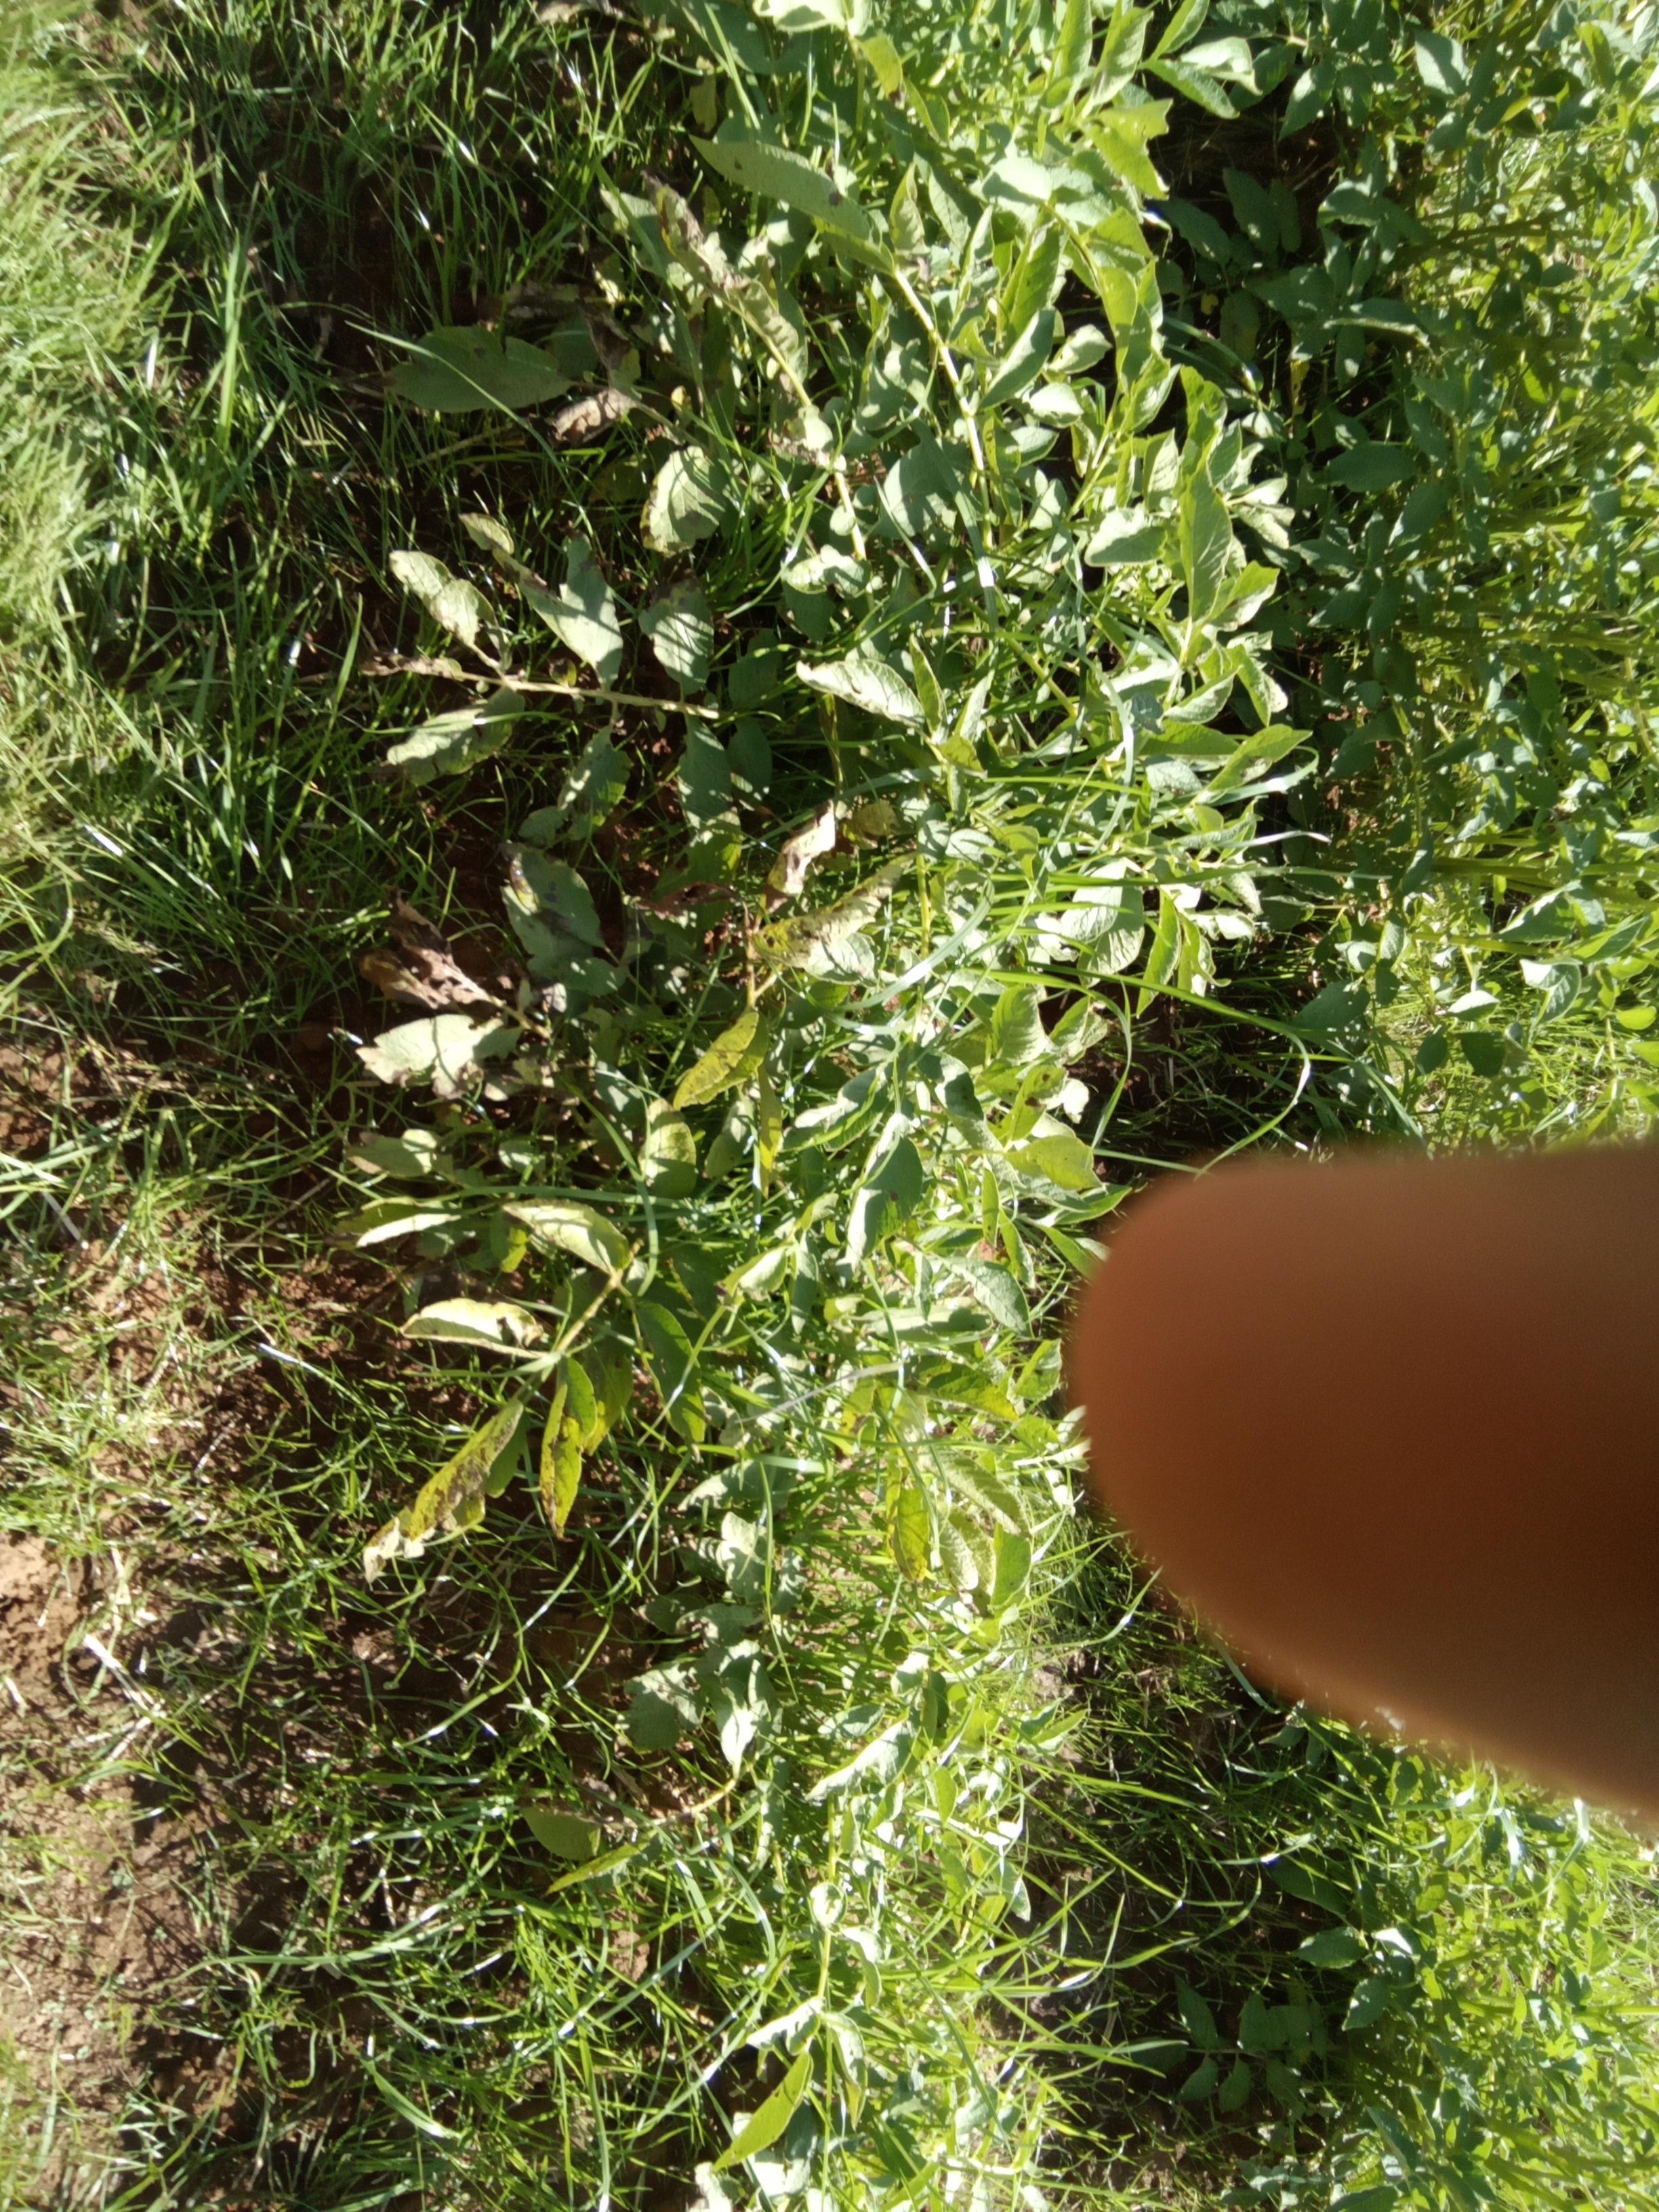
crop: potato
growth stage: vegetative
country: Kenya
